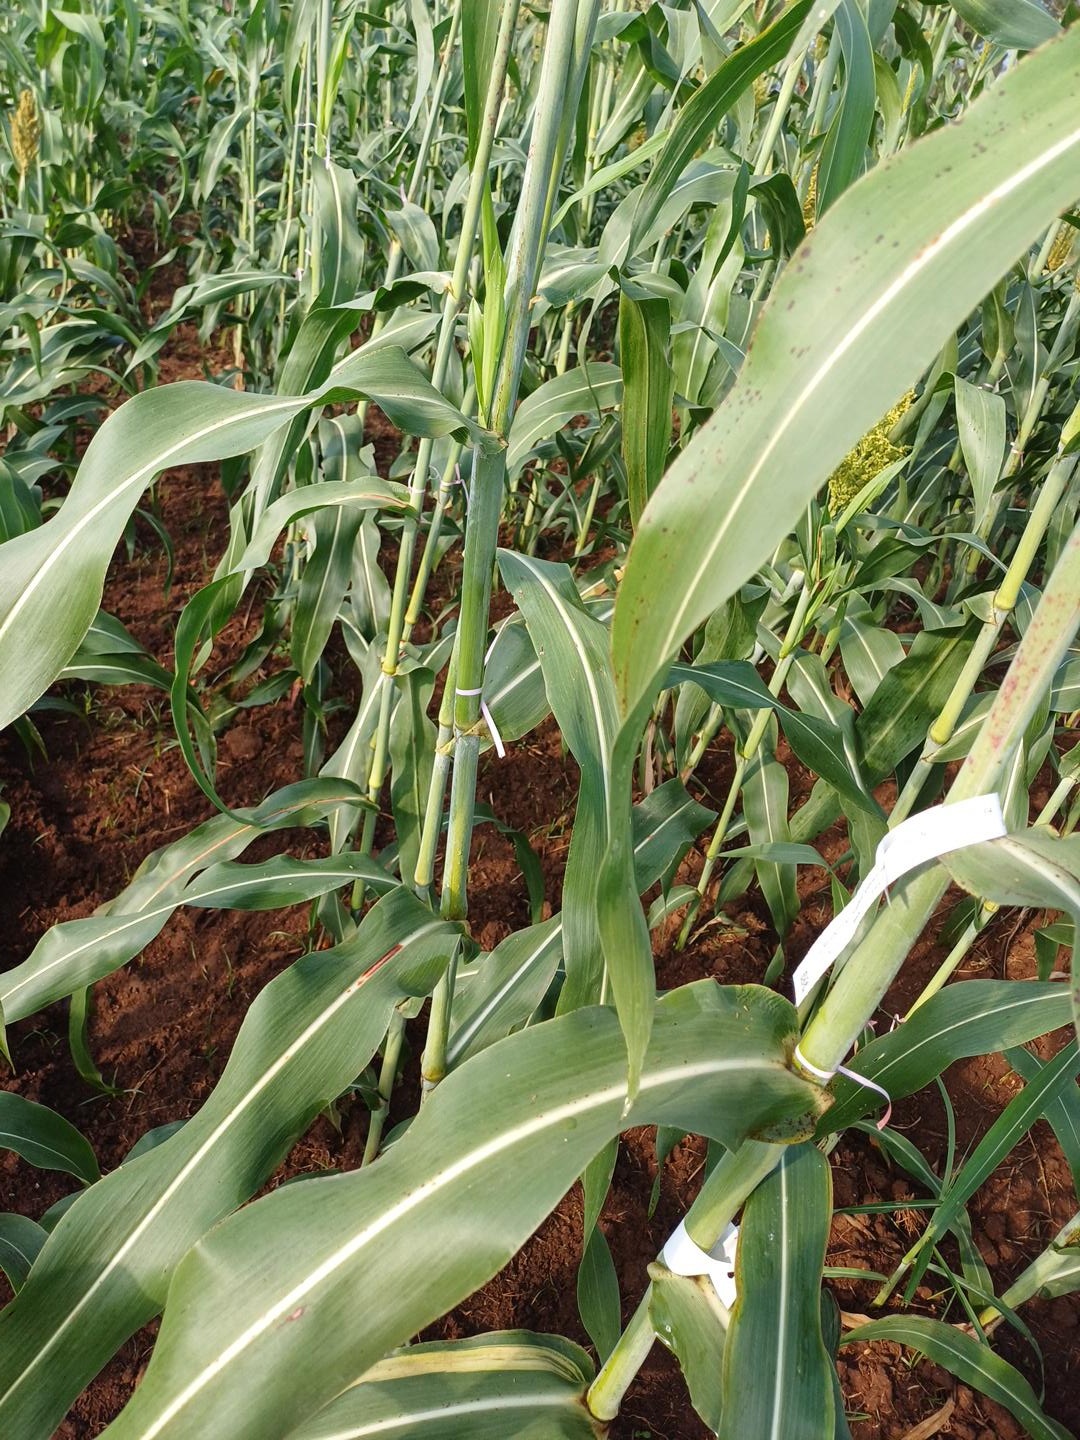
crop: sorghum
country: Kenya
